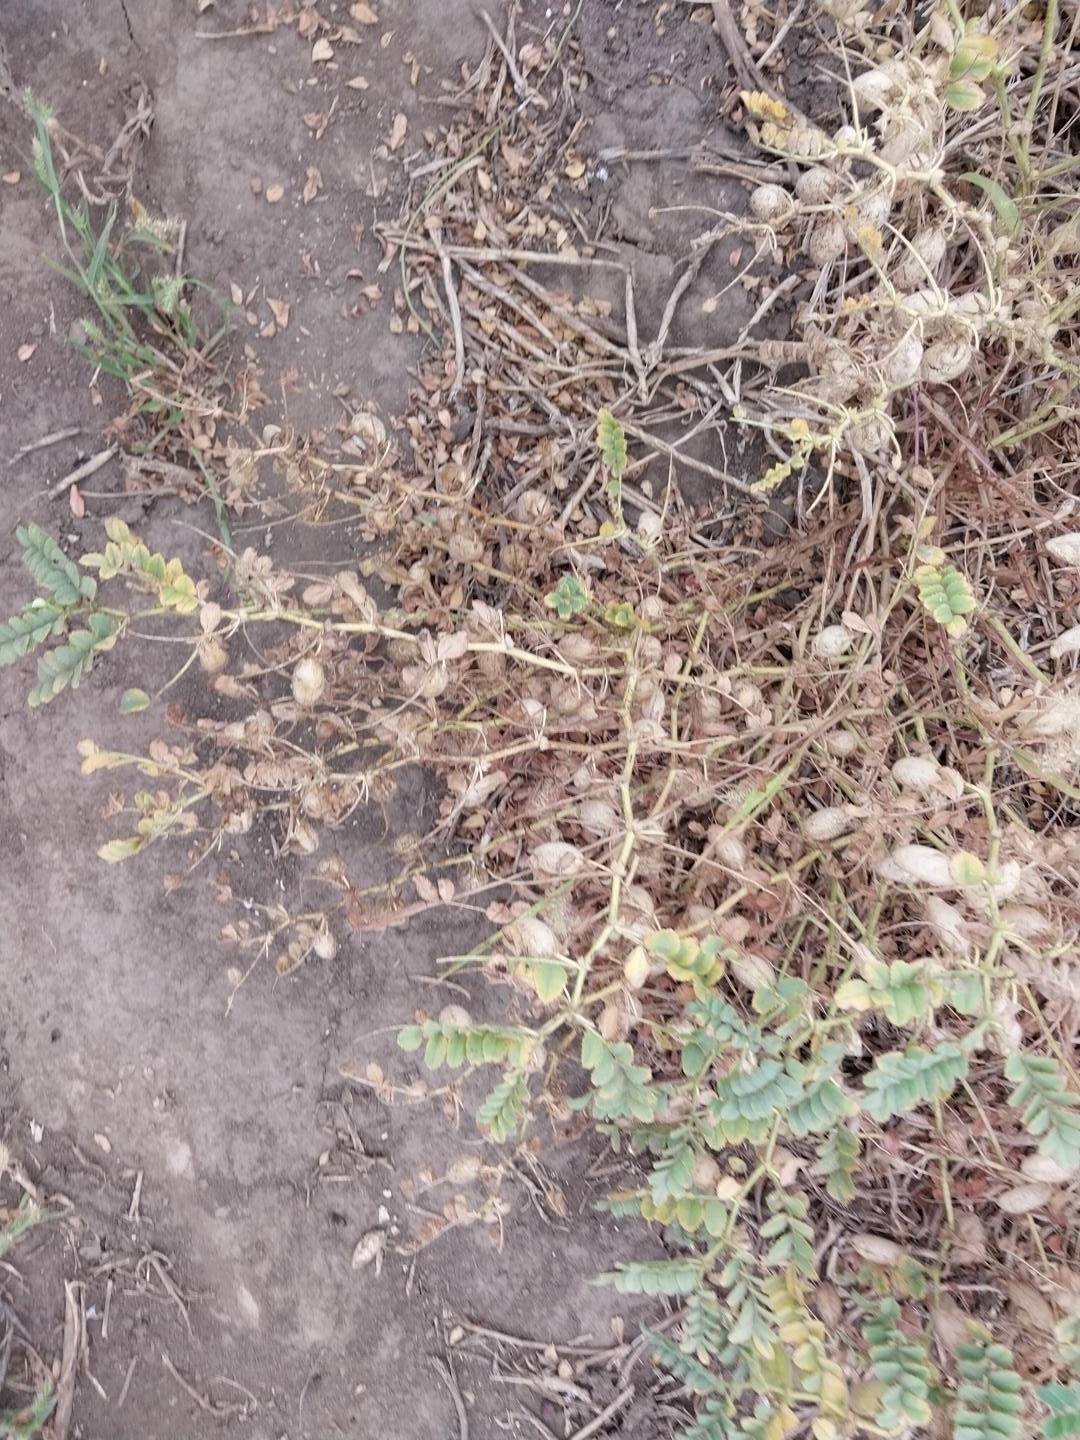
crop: chickpea
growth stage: development pod
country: Tanzania
